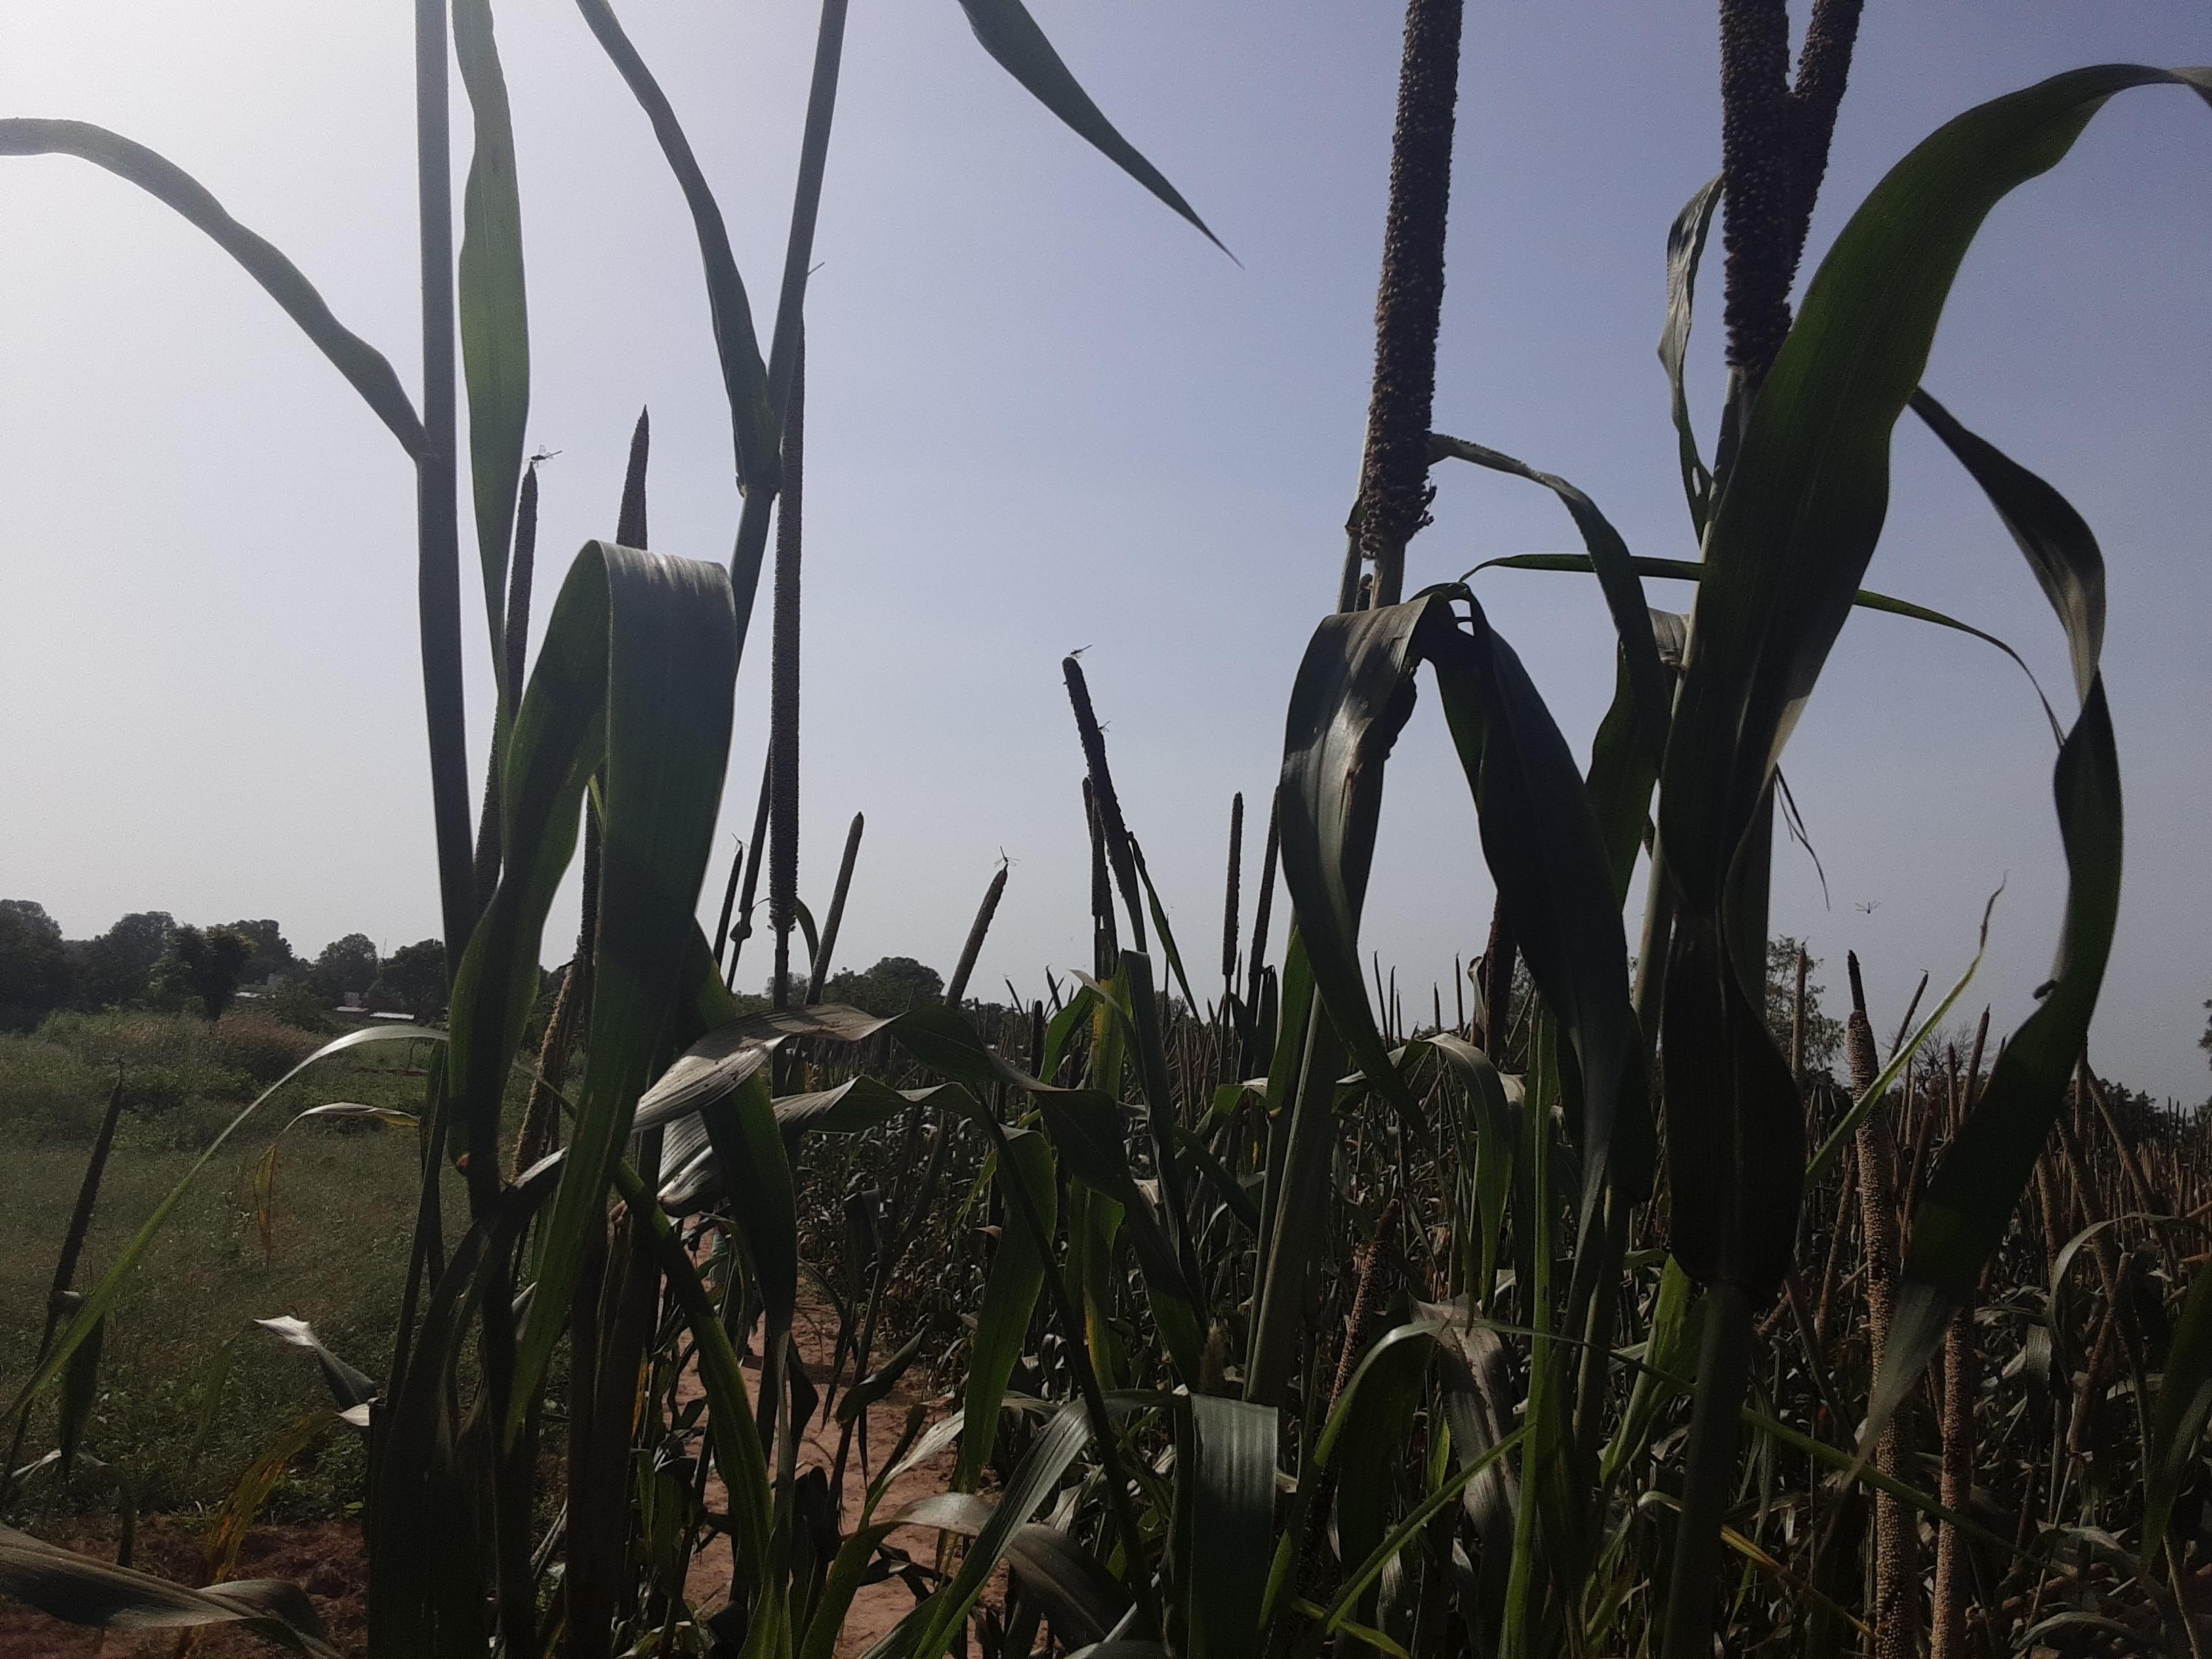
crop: pearl millet
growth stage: filling grain
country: Senegal
